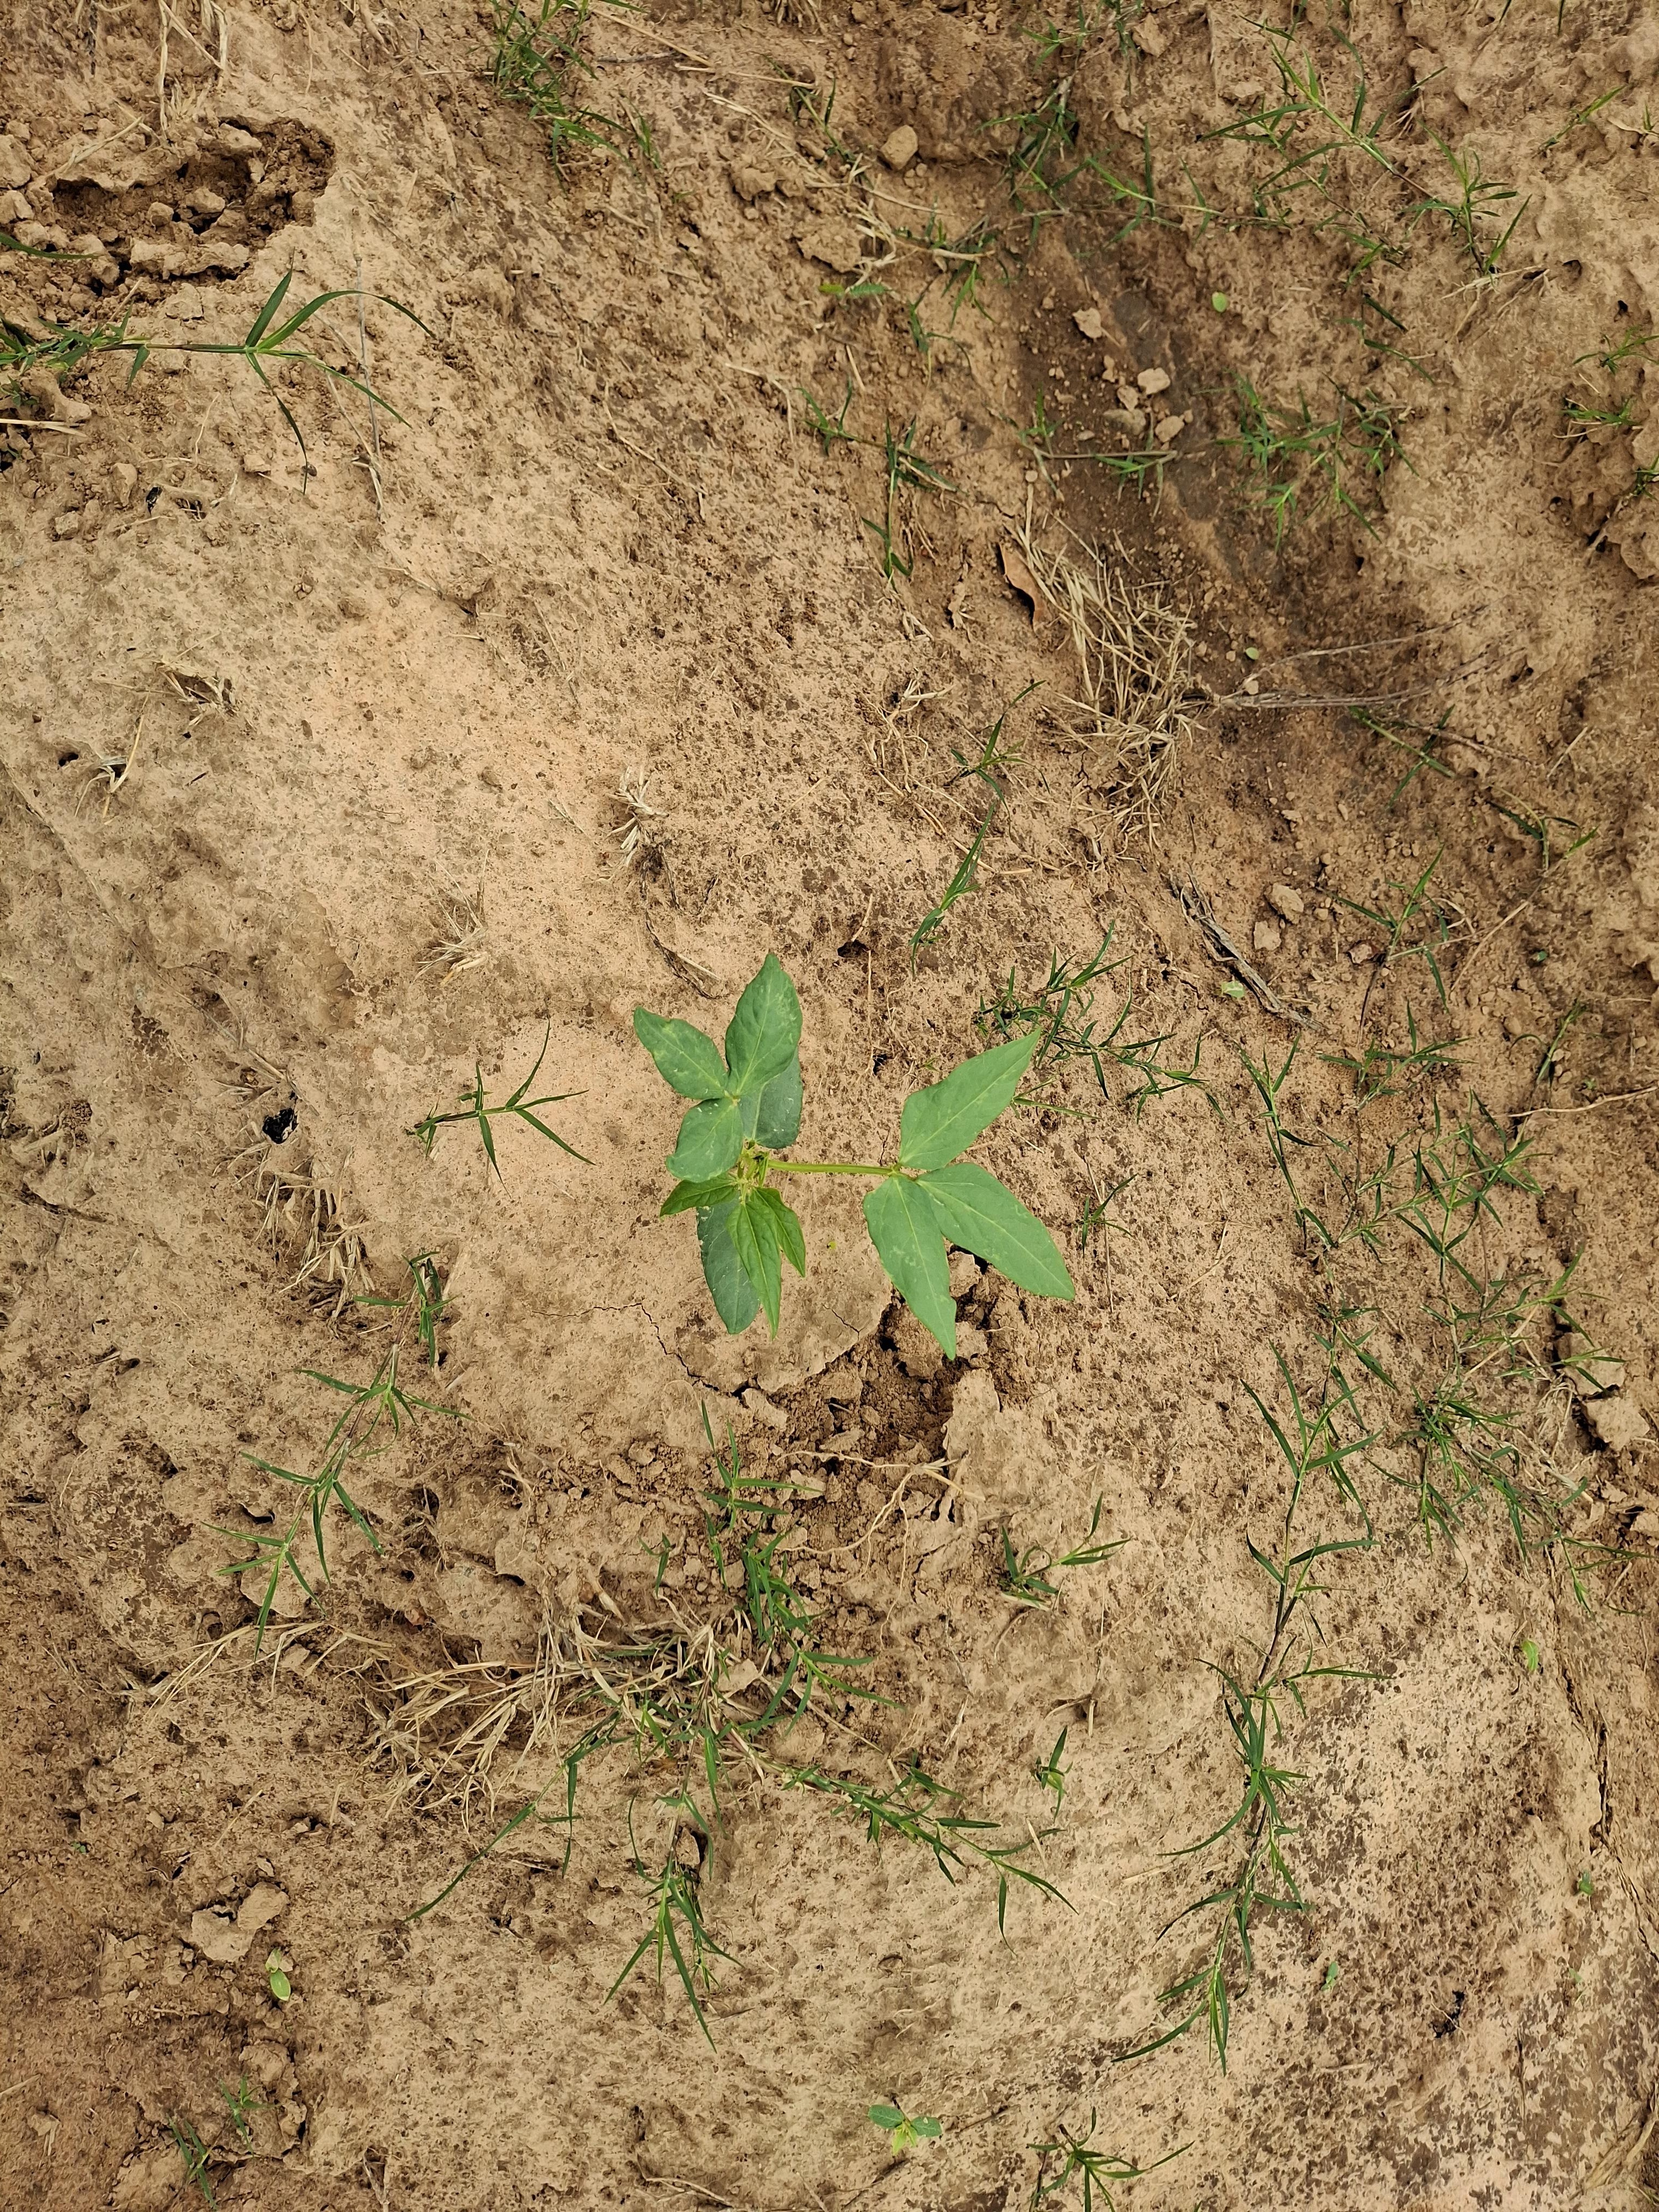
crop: cowpea
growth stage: emergence
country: Nigeria
